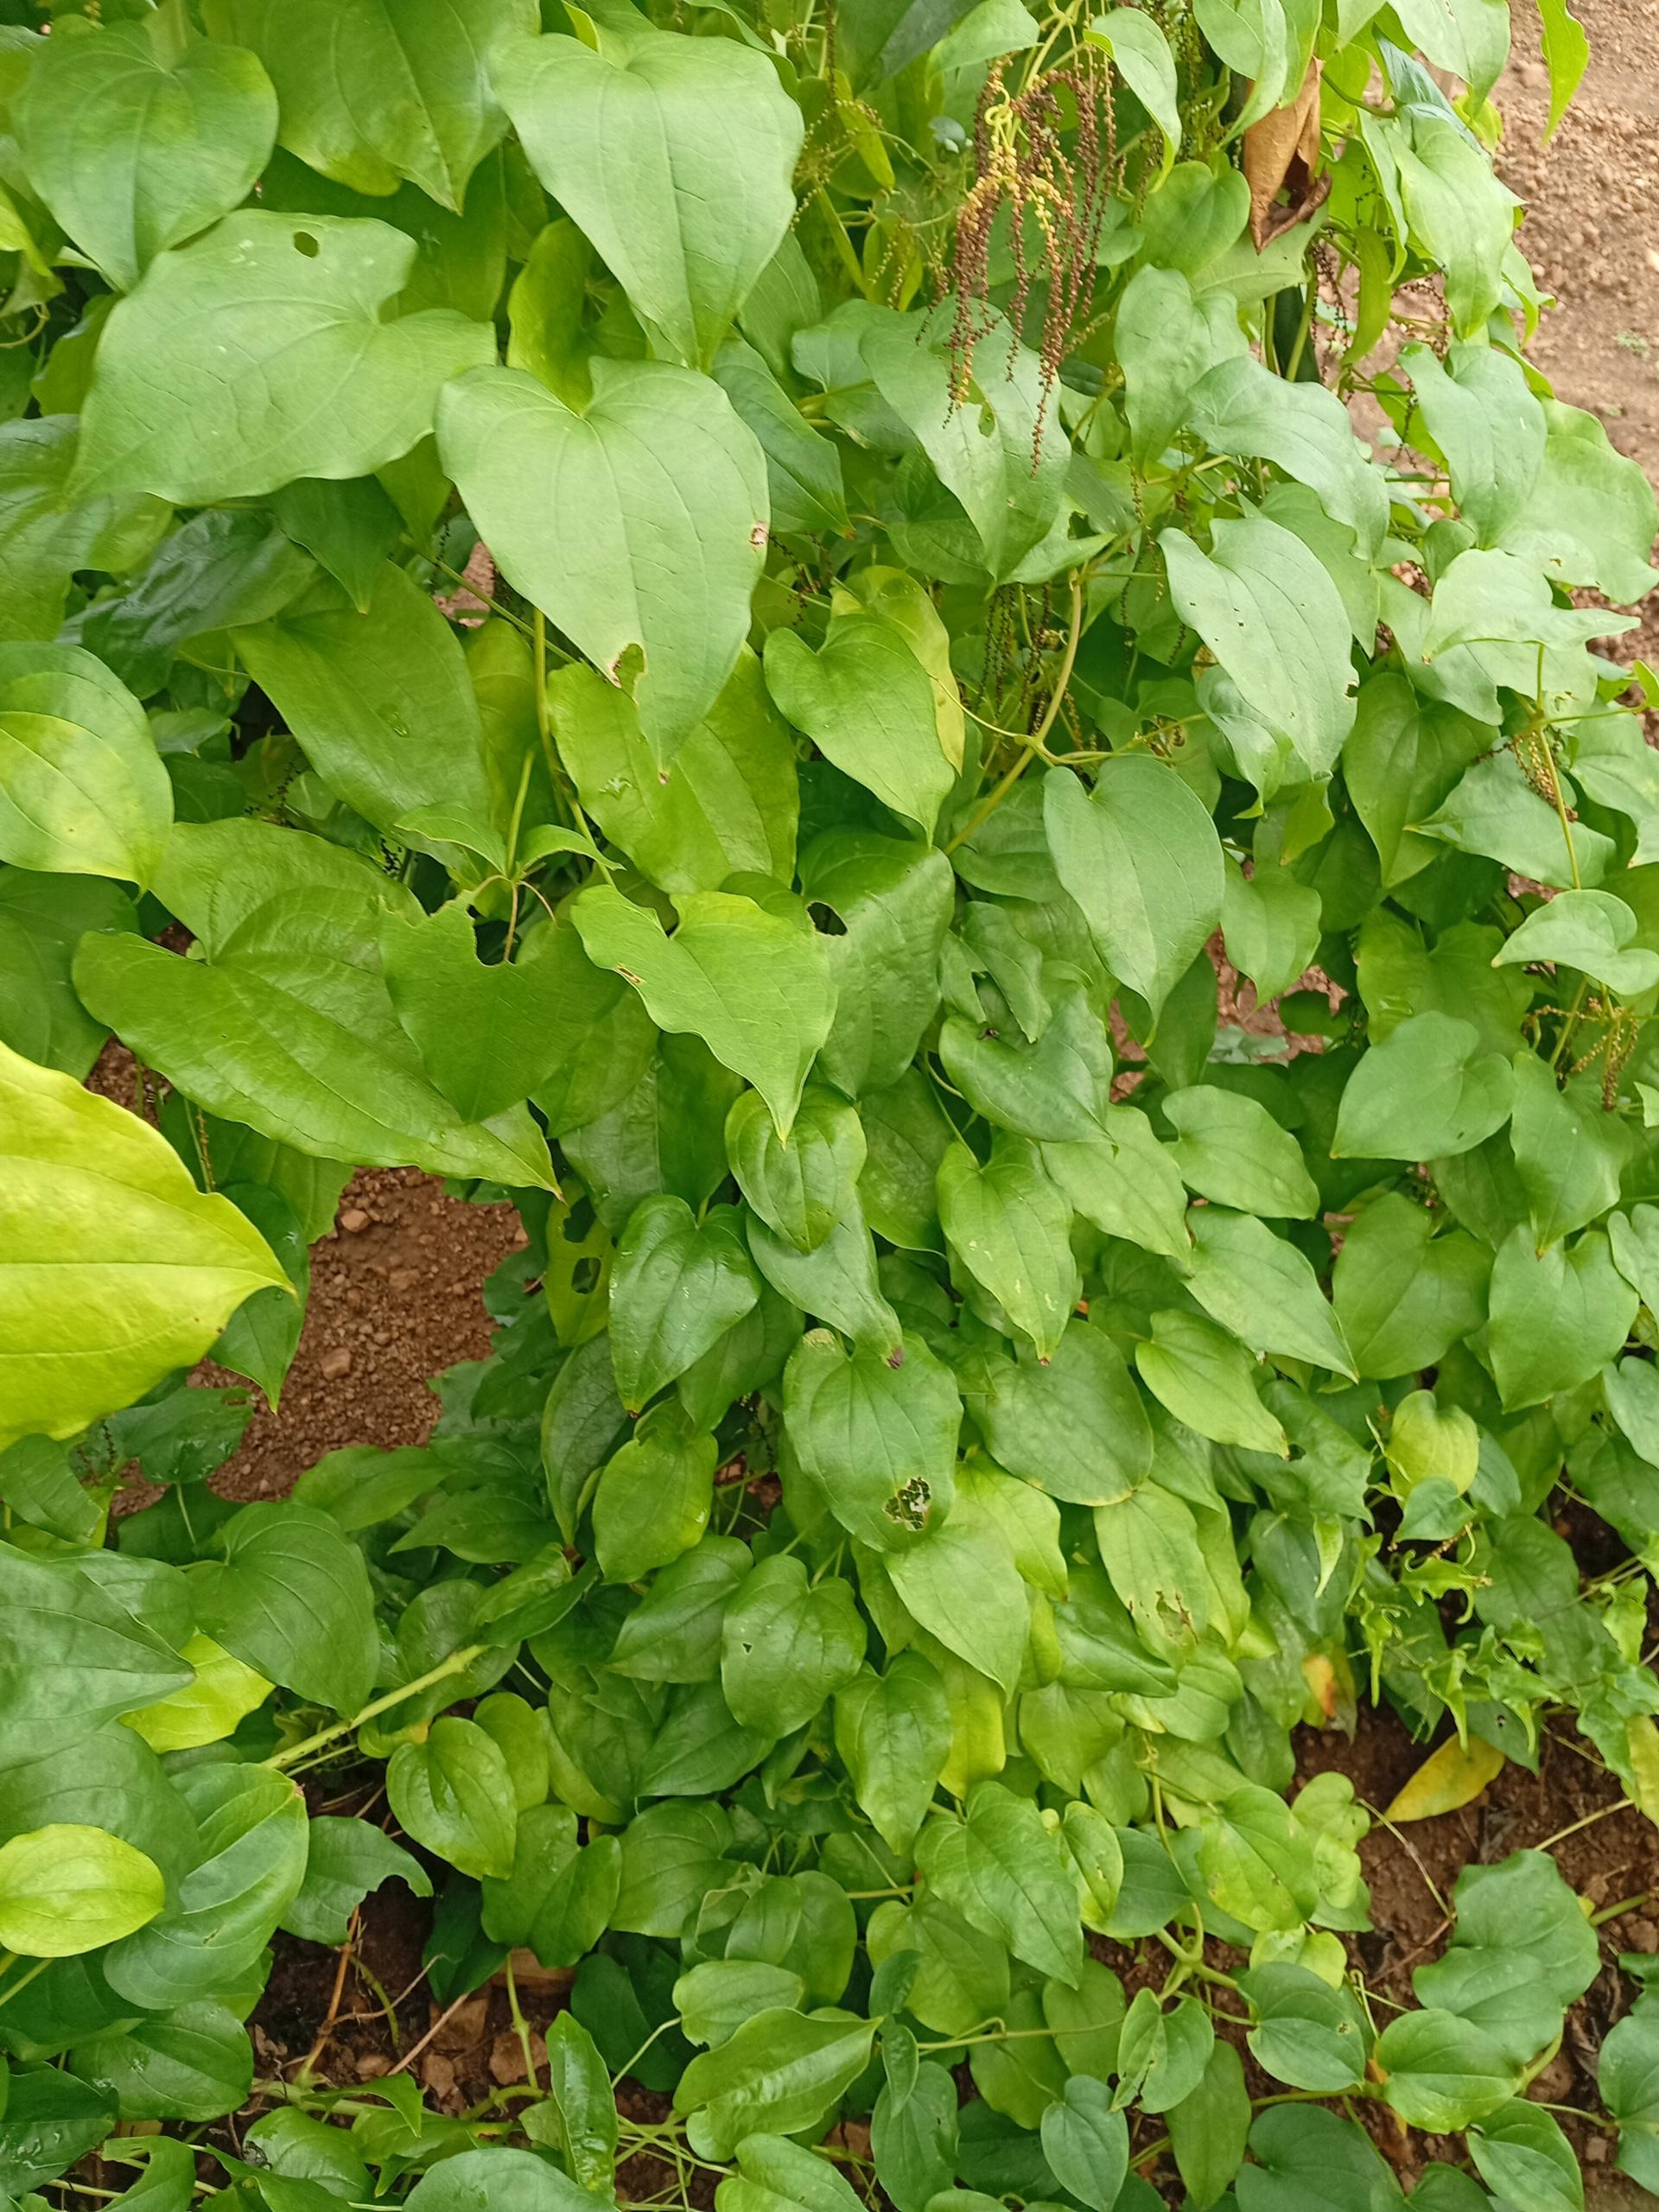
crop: yam
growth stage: vegetative
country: Nigeria
